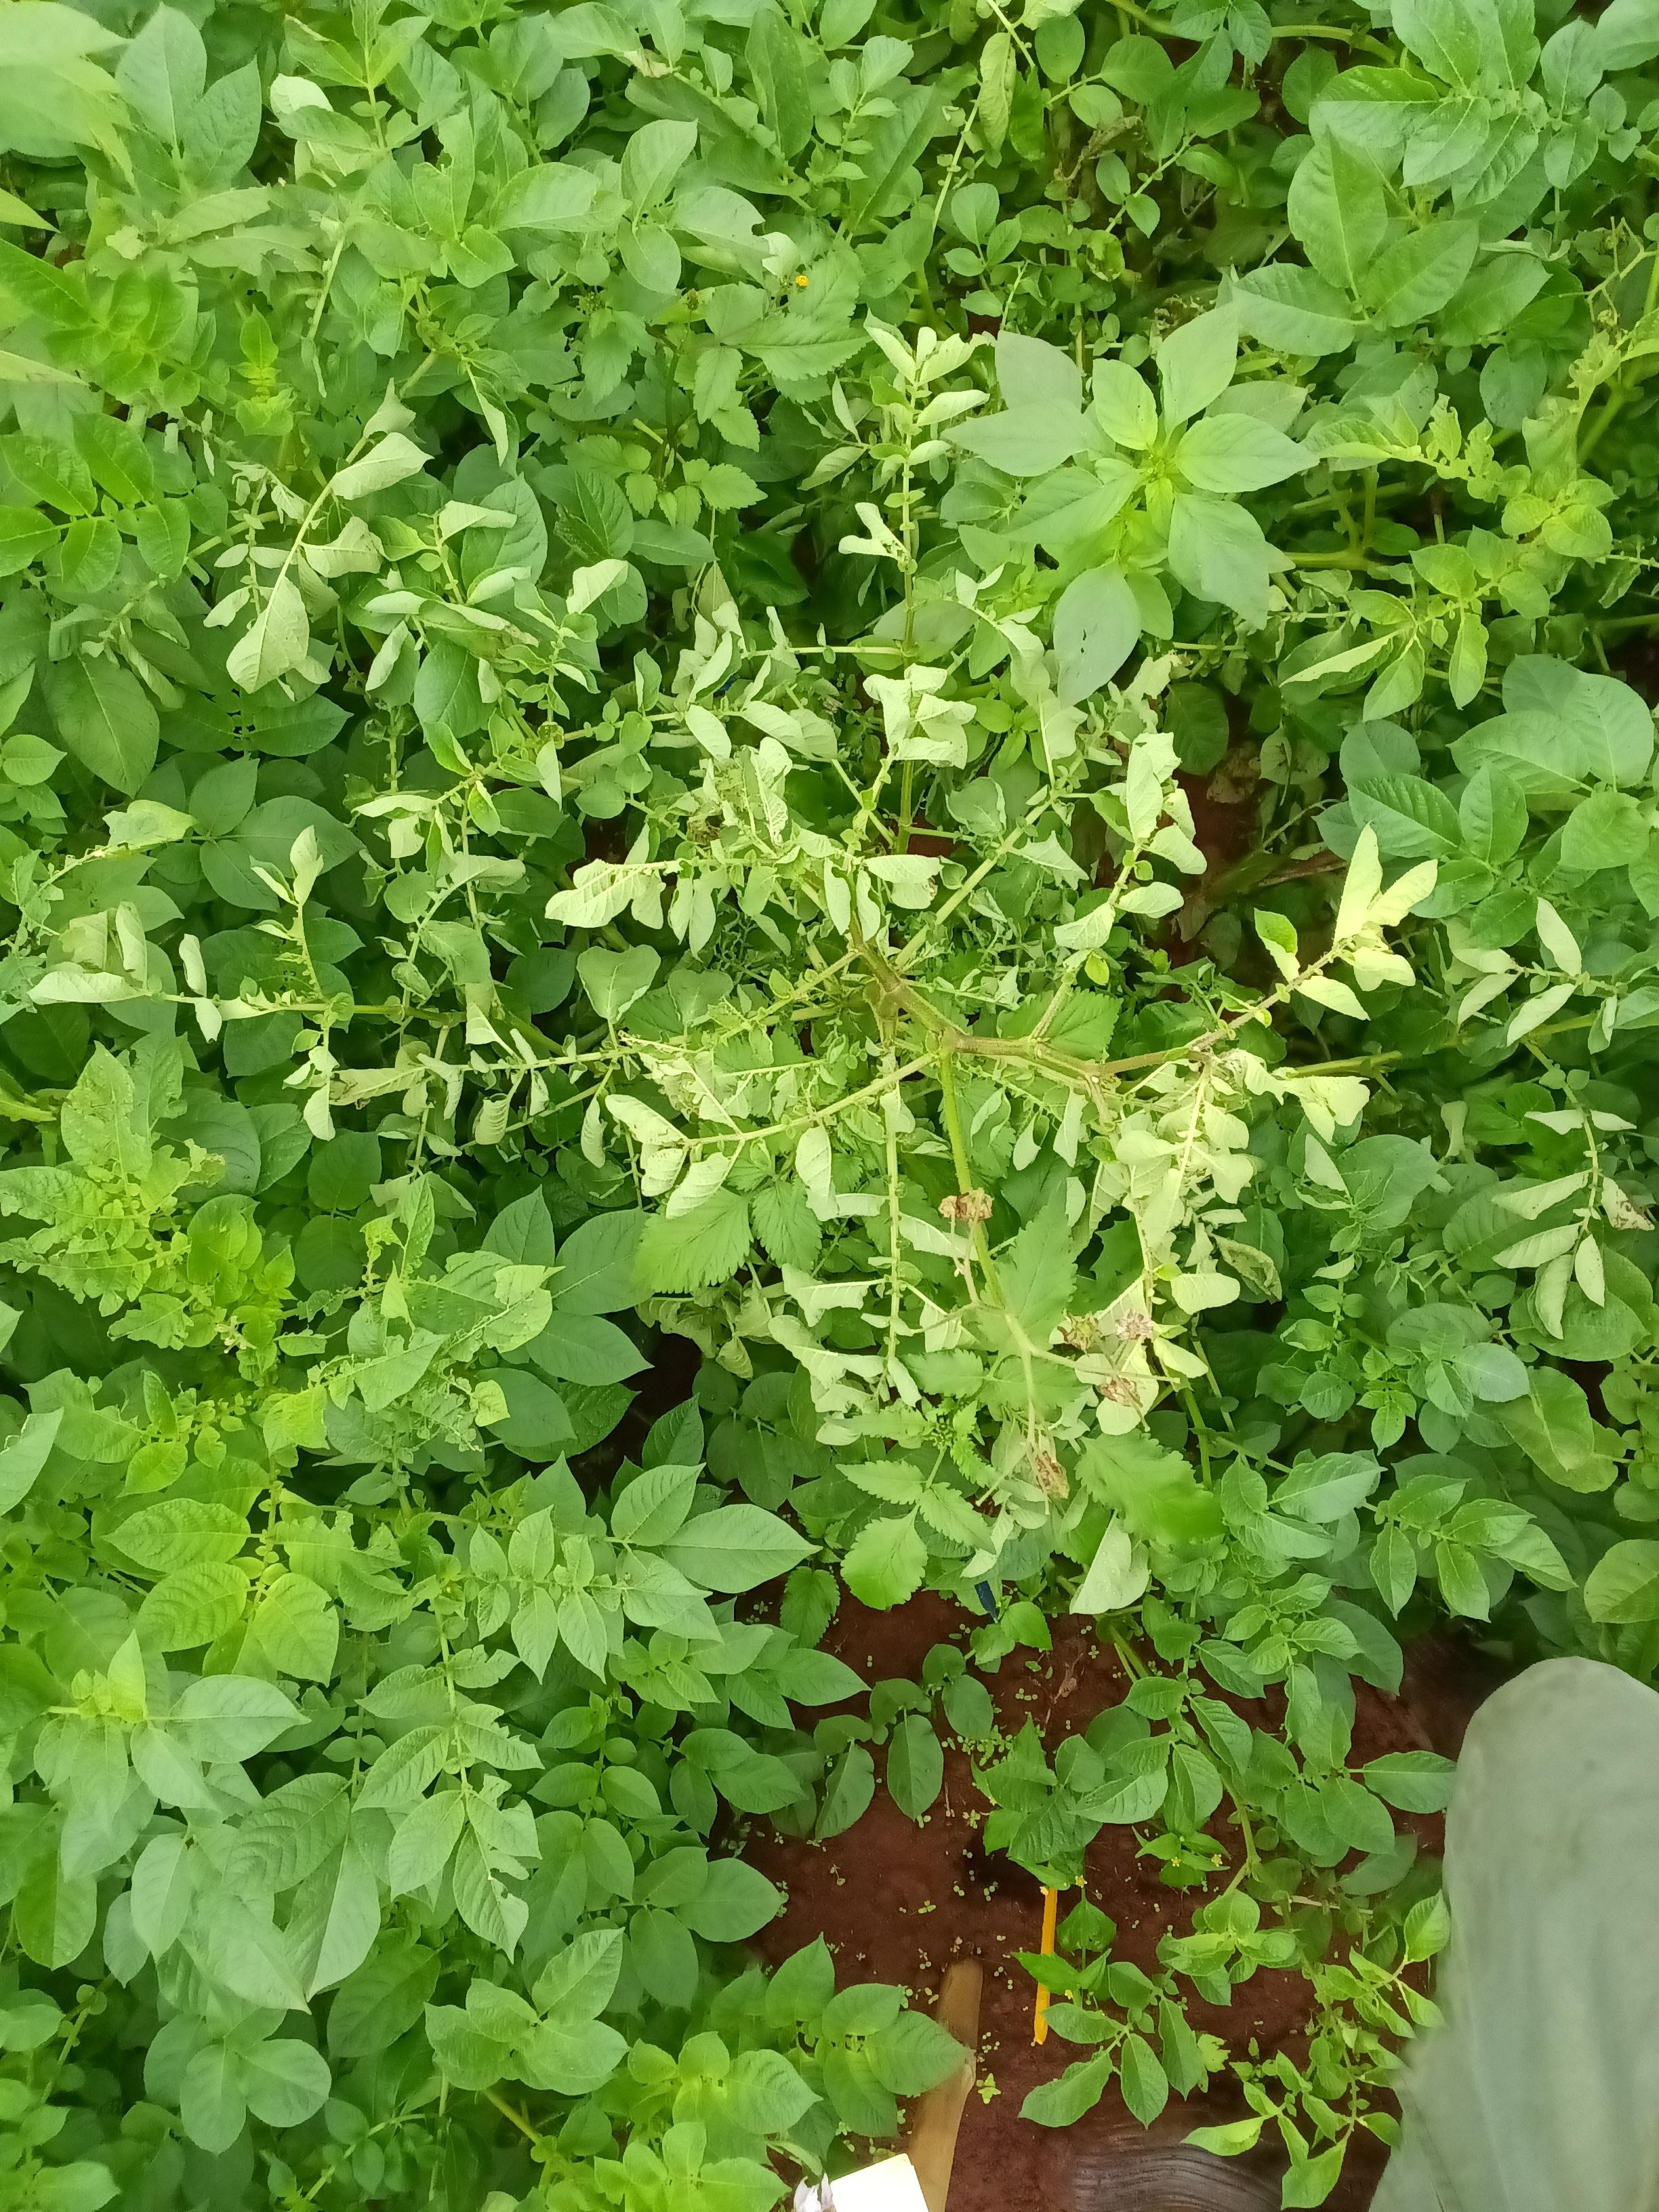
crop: potato
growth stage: vegetative
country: Kenya
